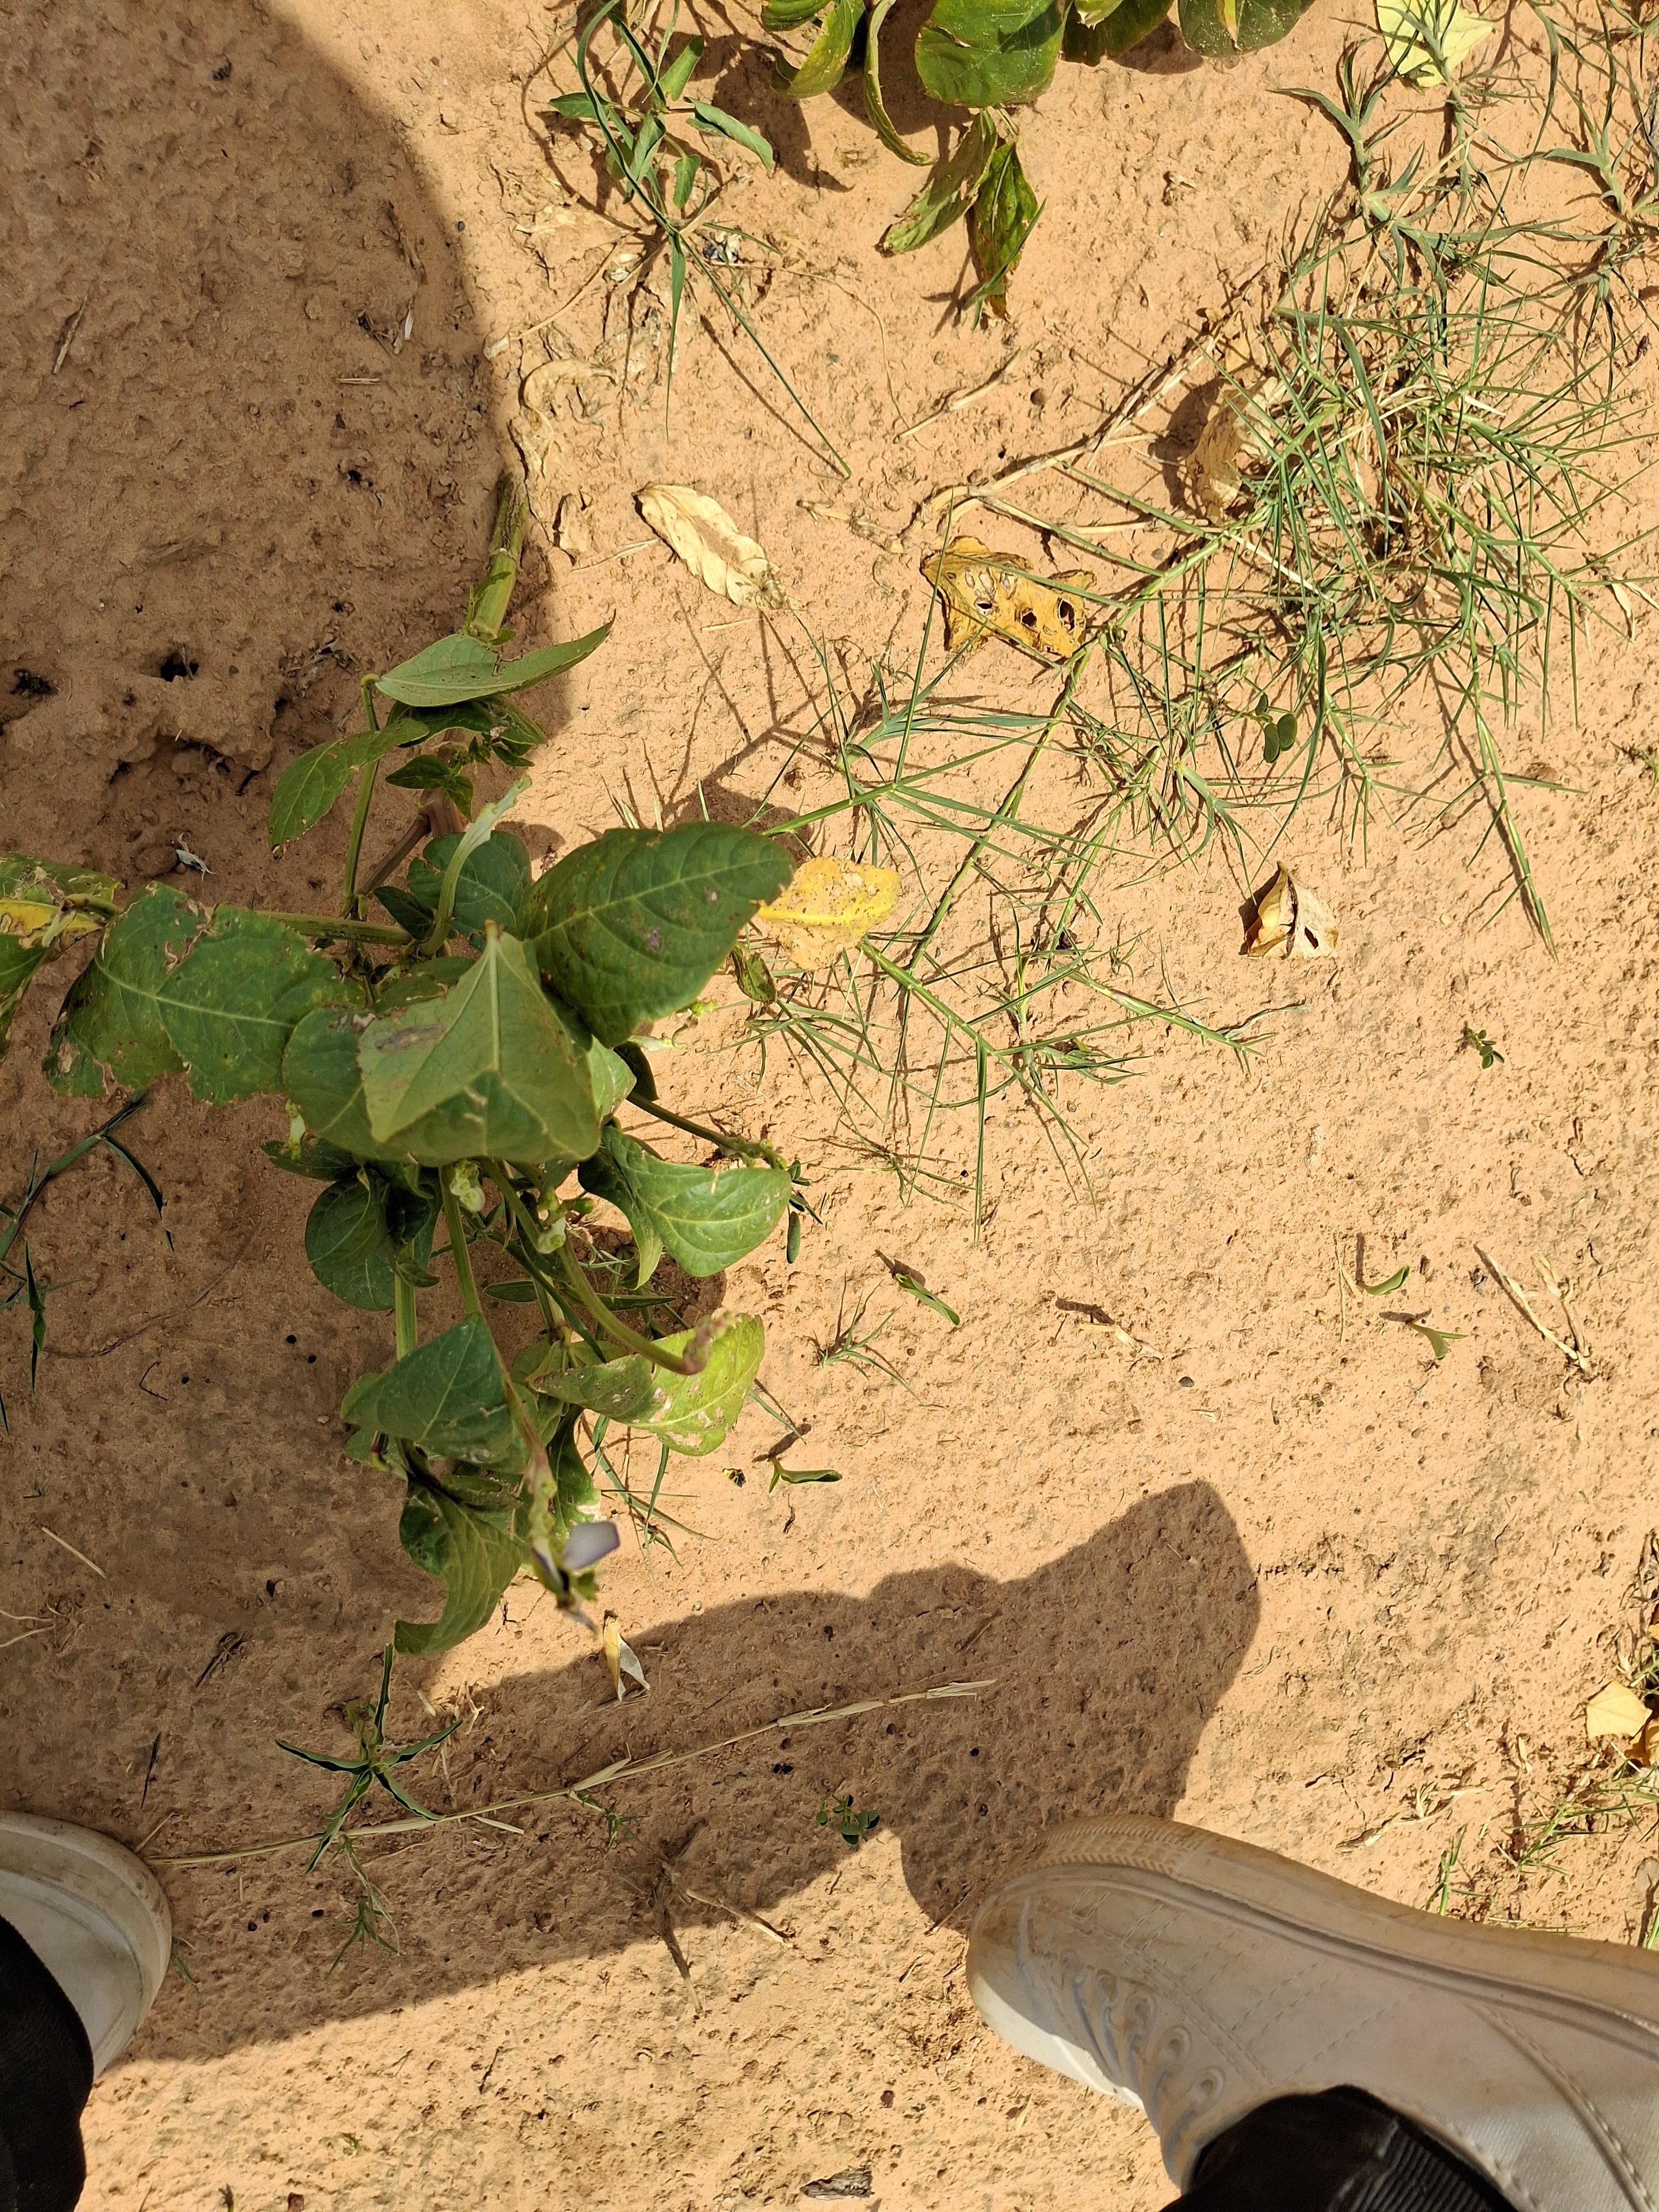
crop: cowpea
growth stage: harvest maturity
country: Nigeria
